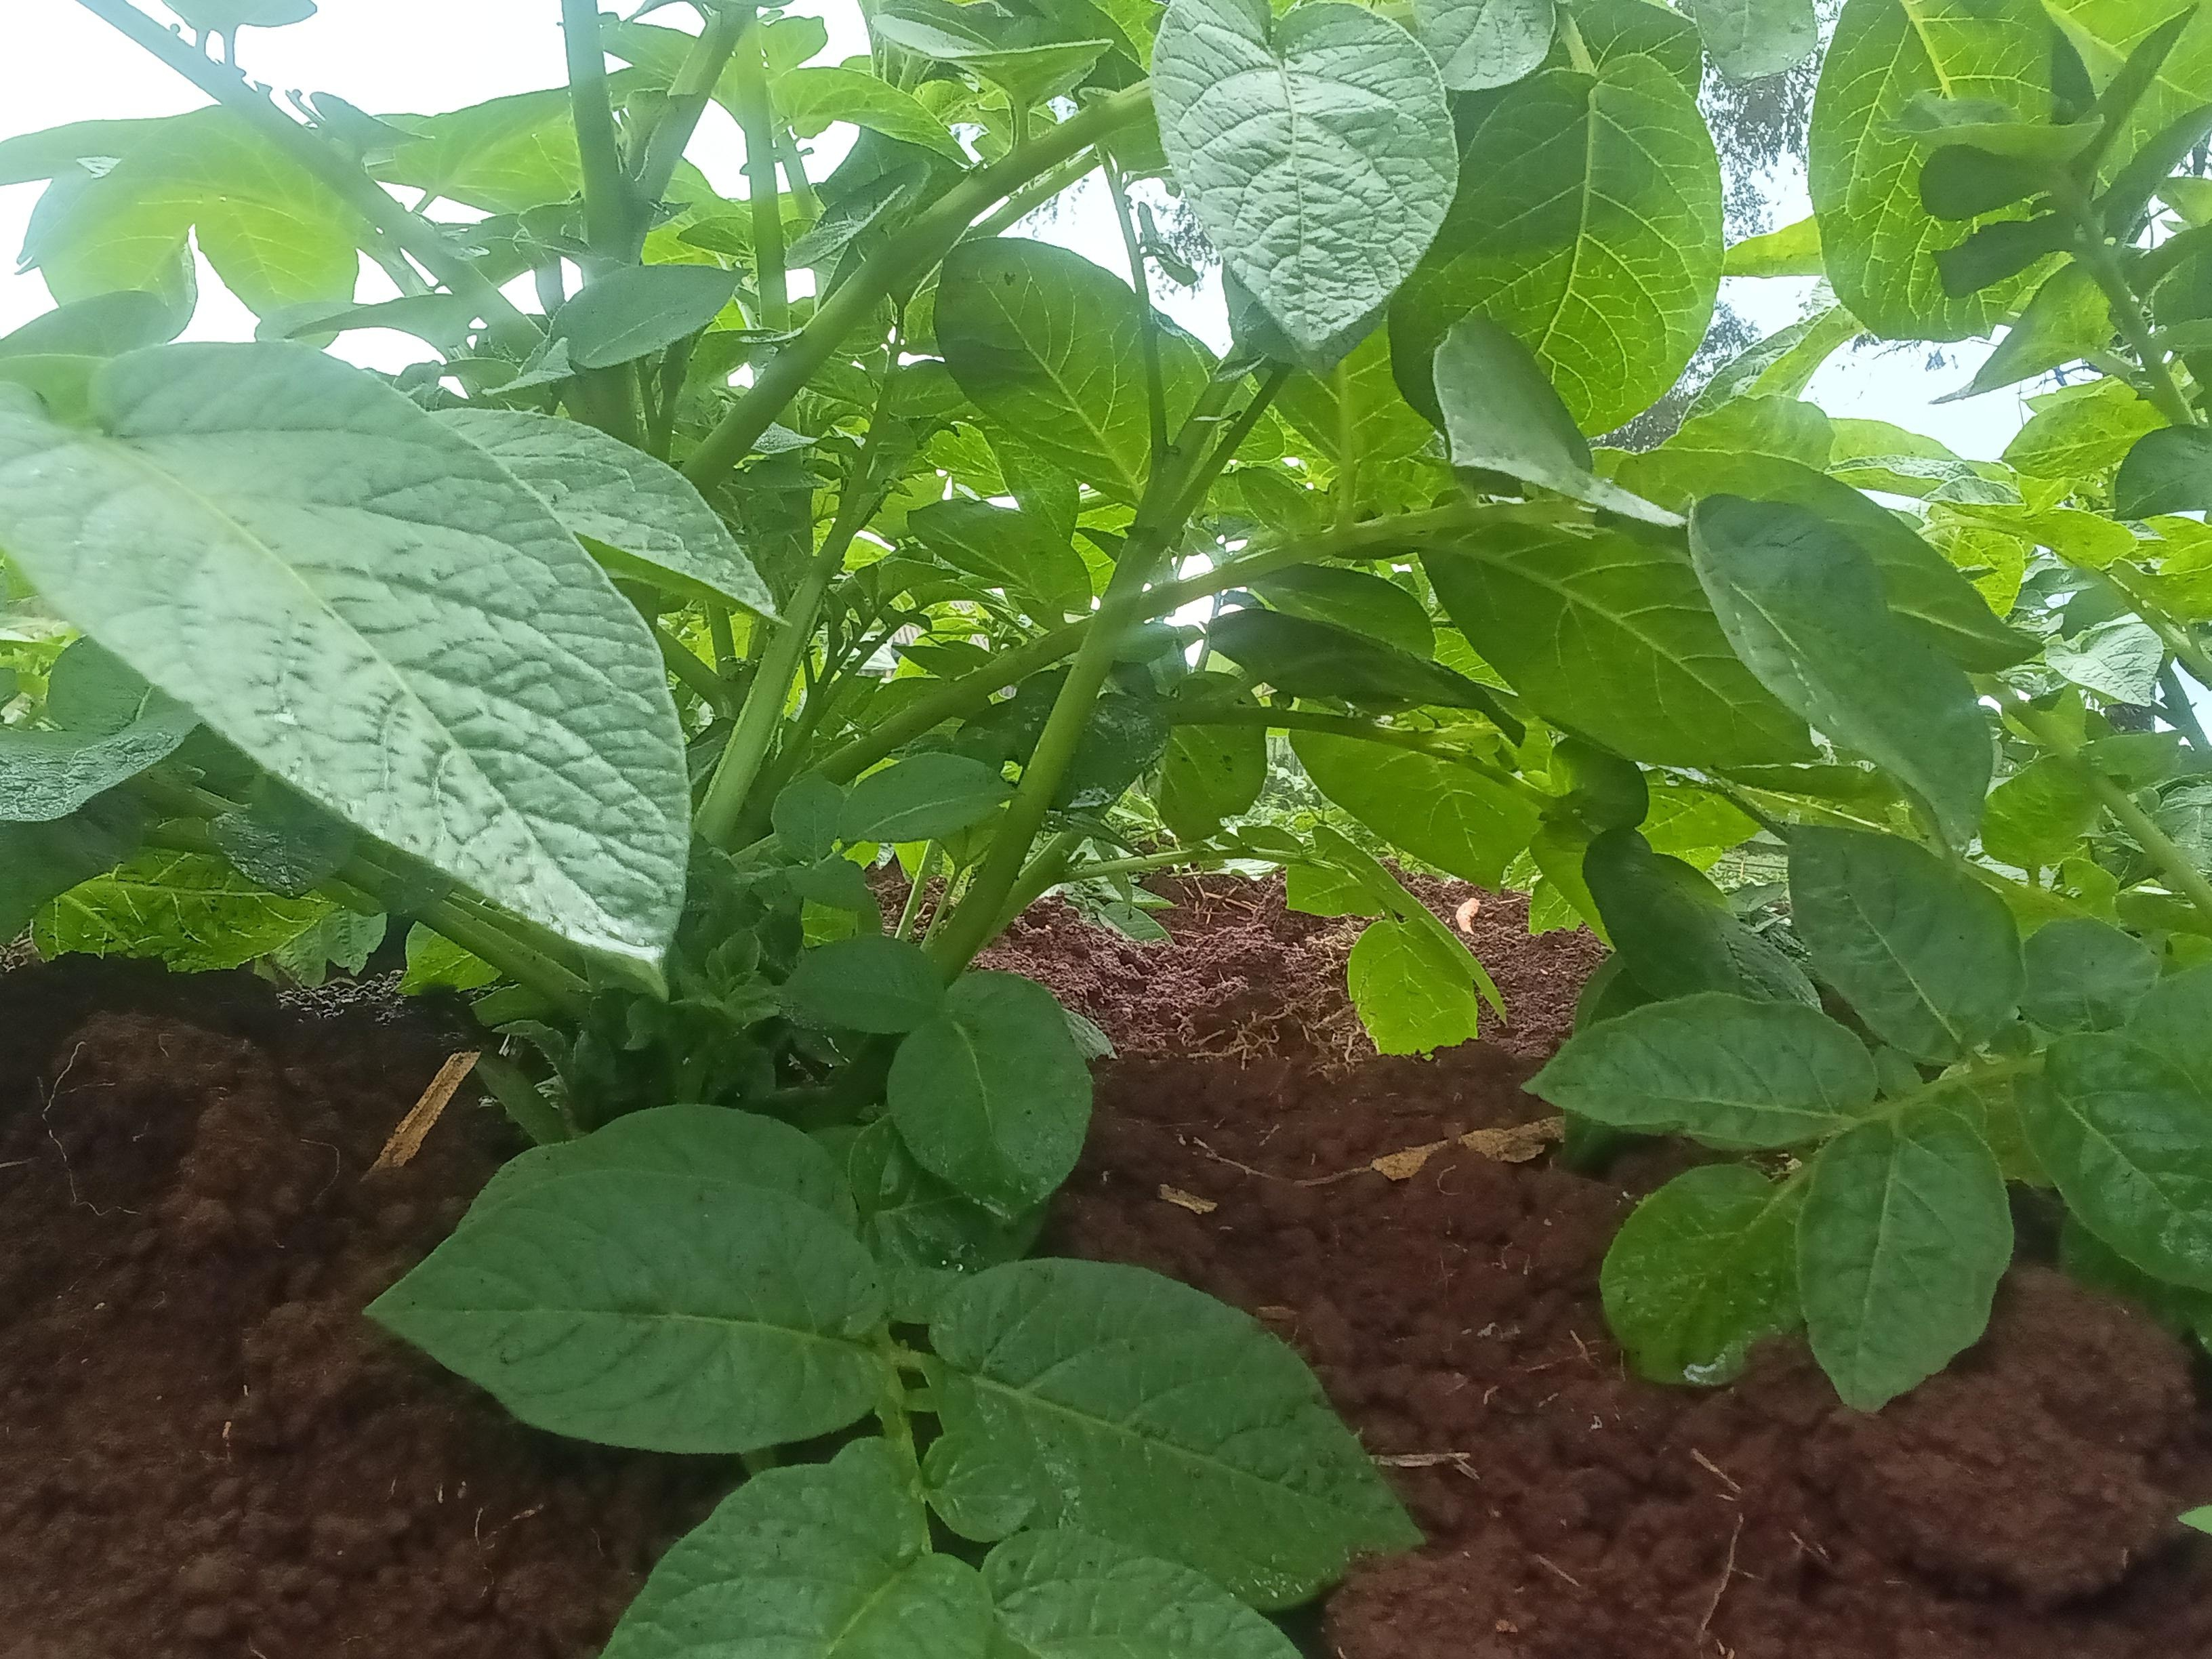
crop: potato
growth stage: vegetative
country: Kenya
